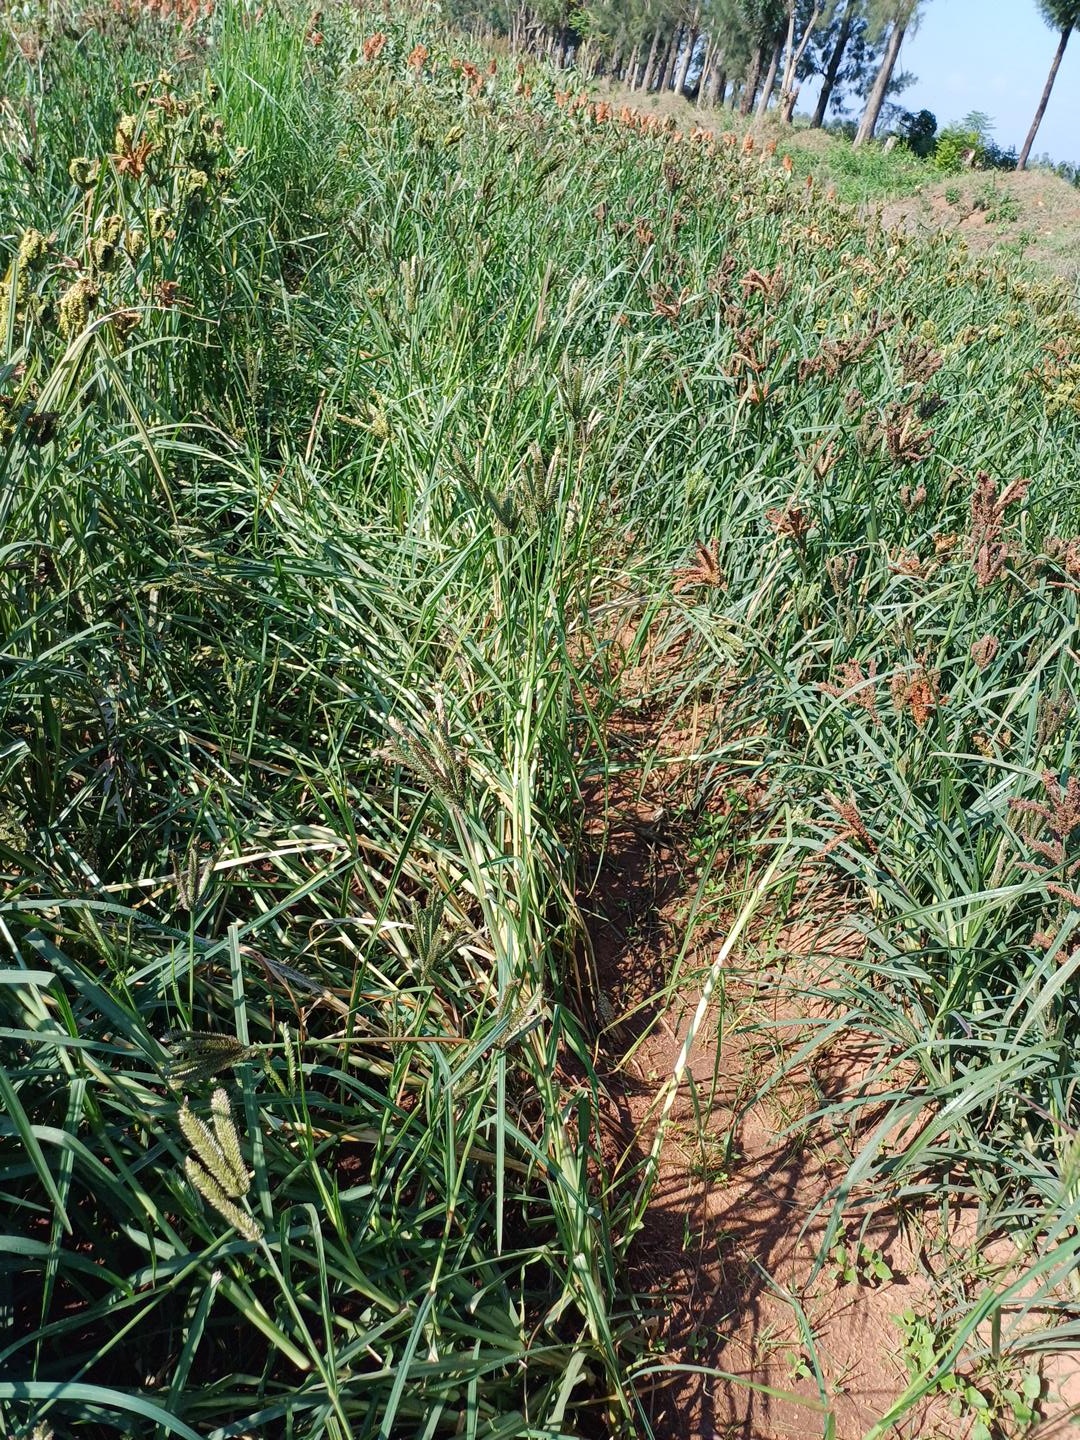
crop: finger millet
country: Kenya
